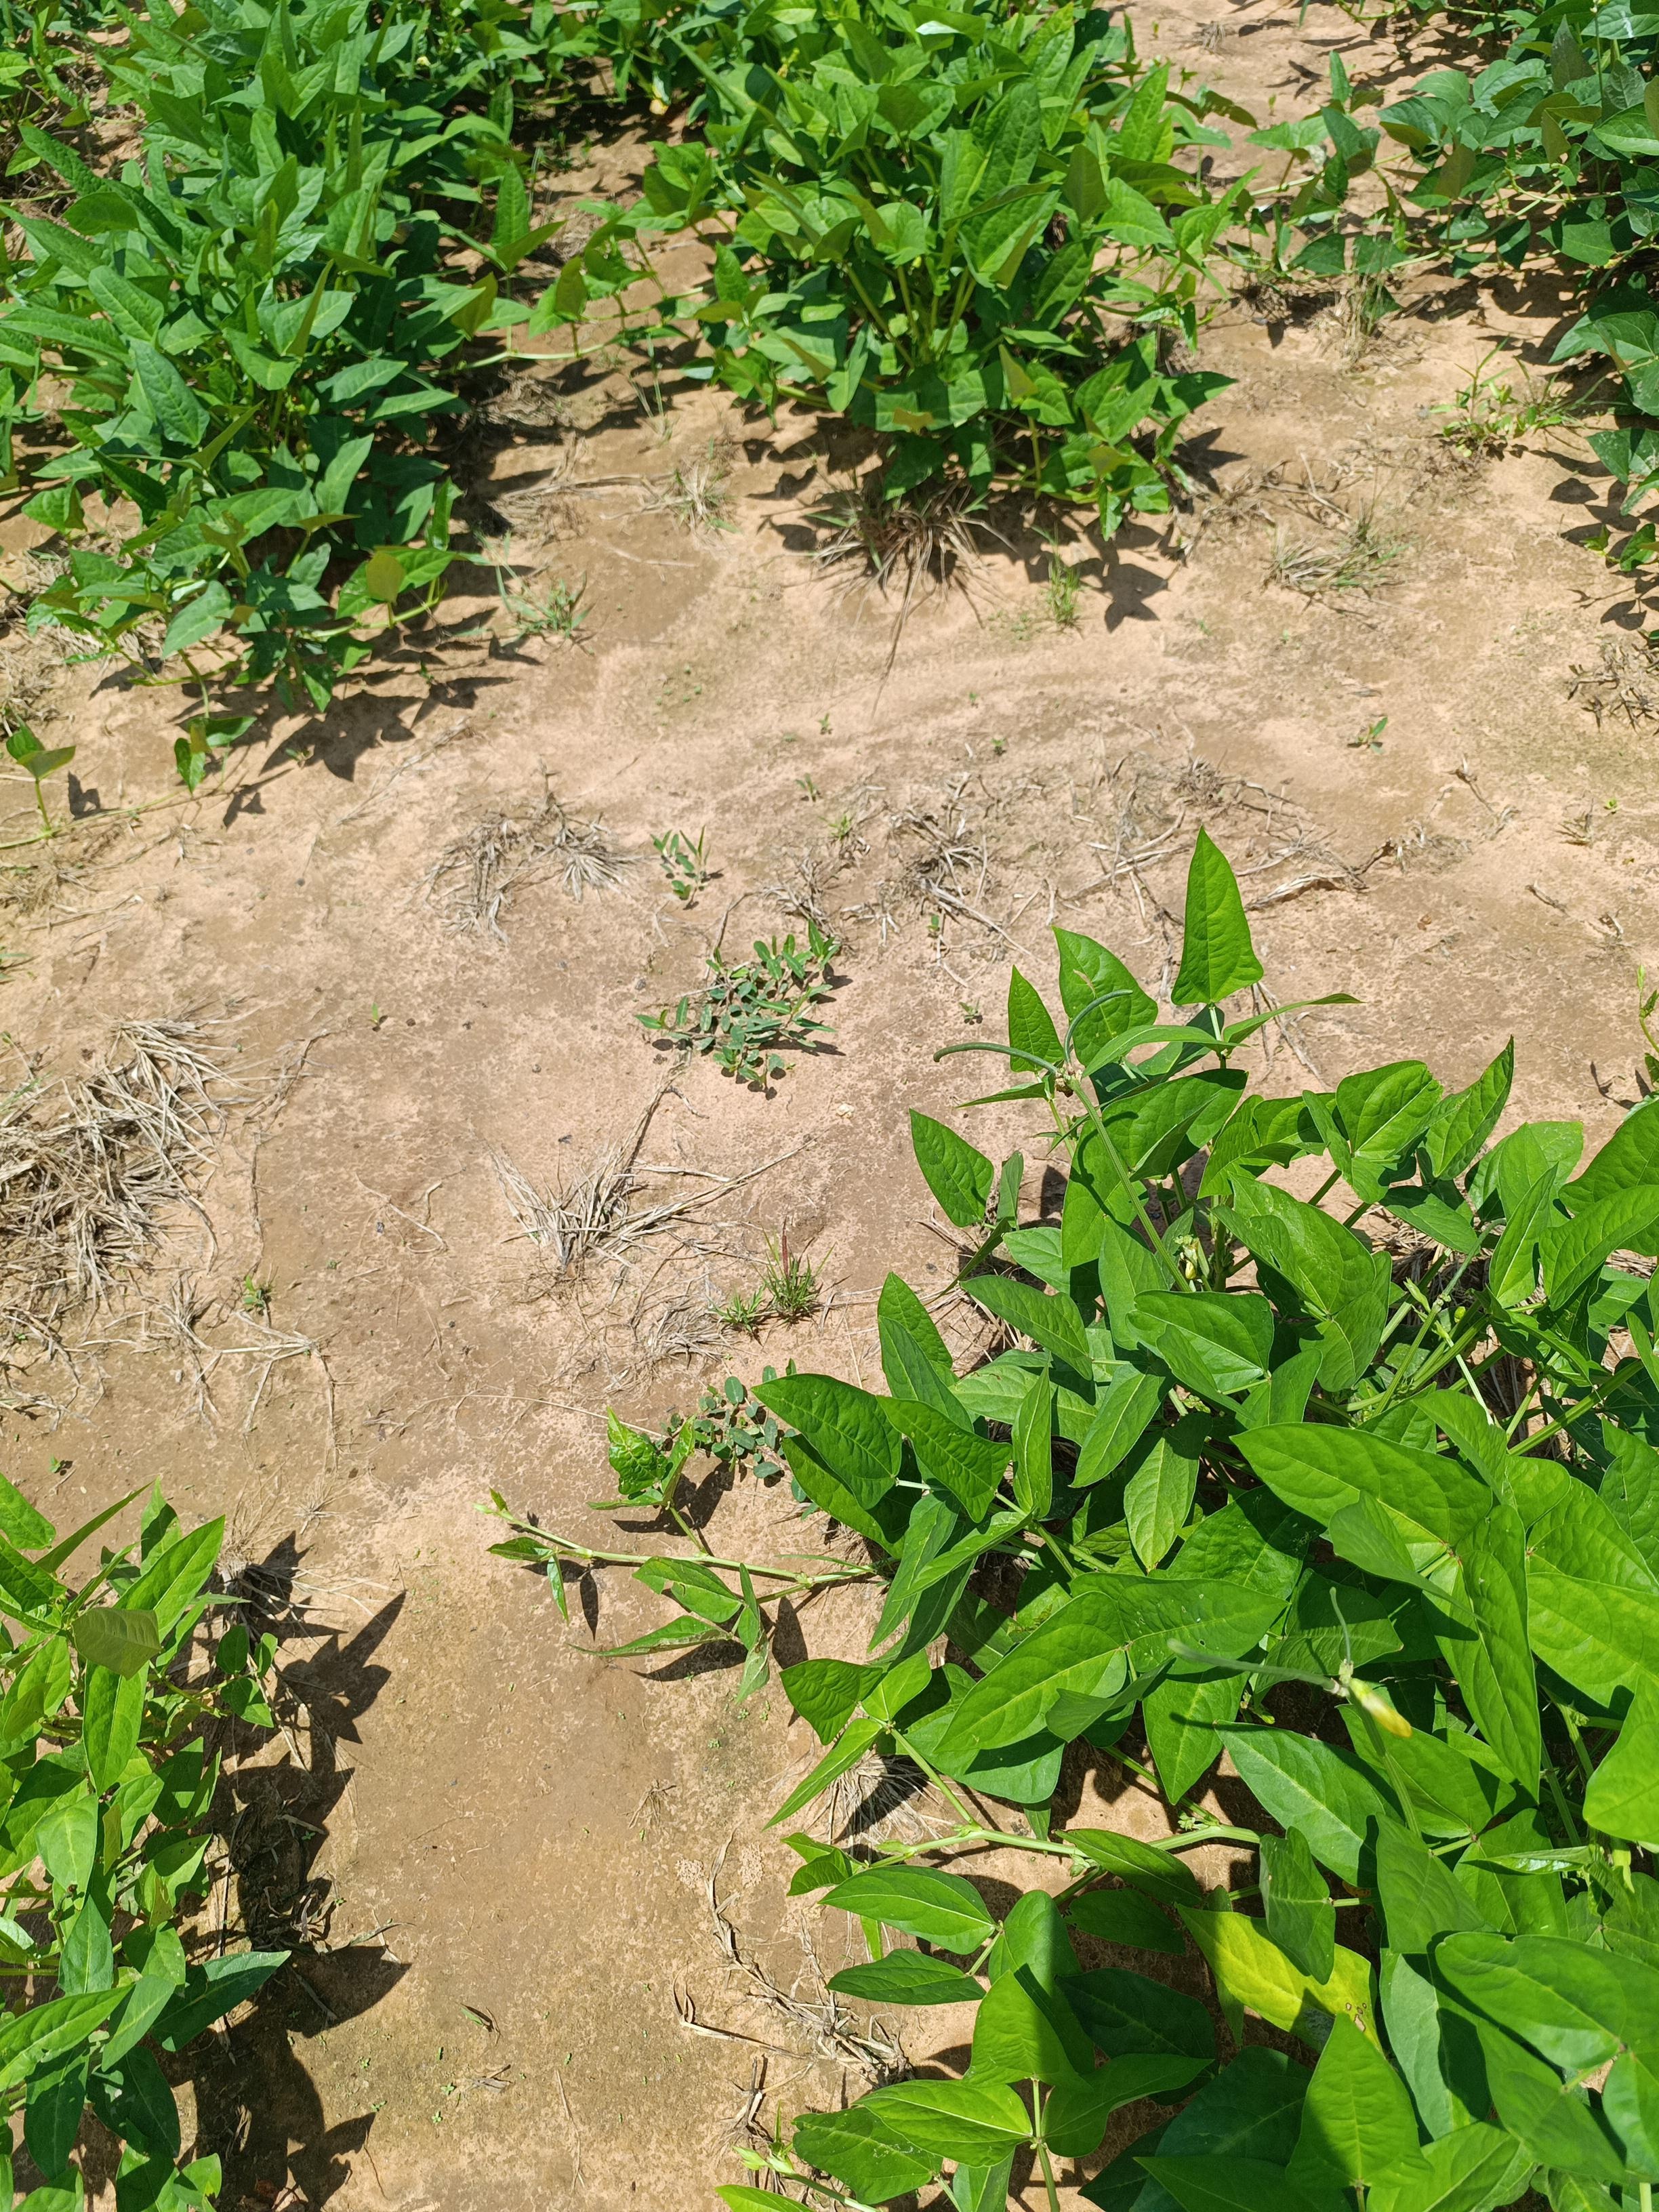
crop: cowpea
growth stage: development pod
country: Nigeria
